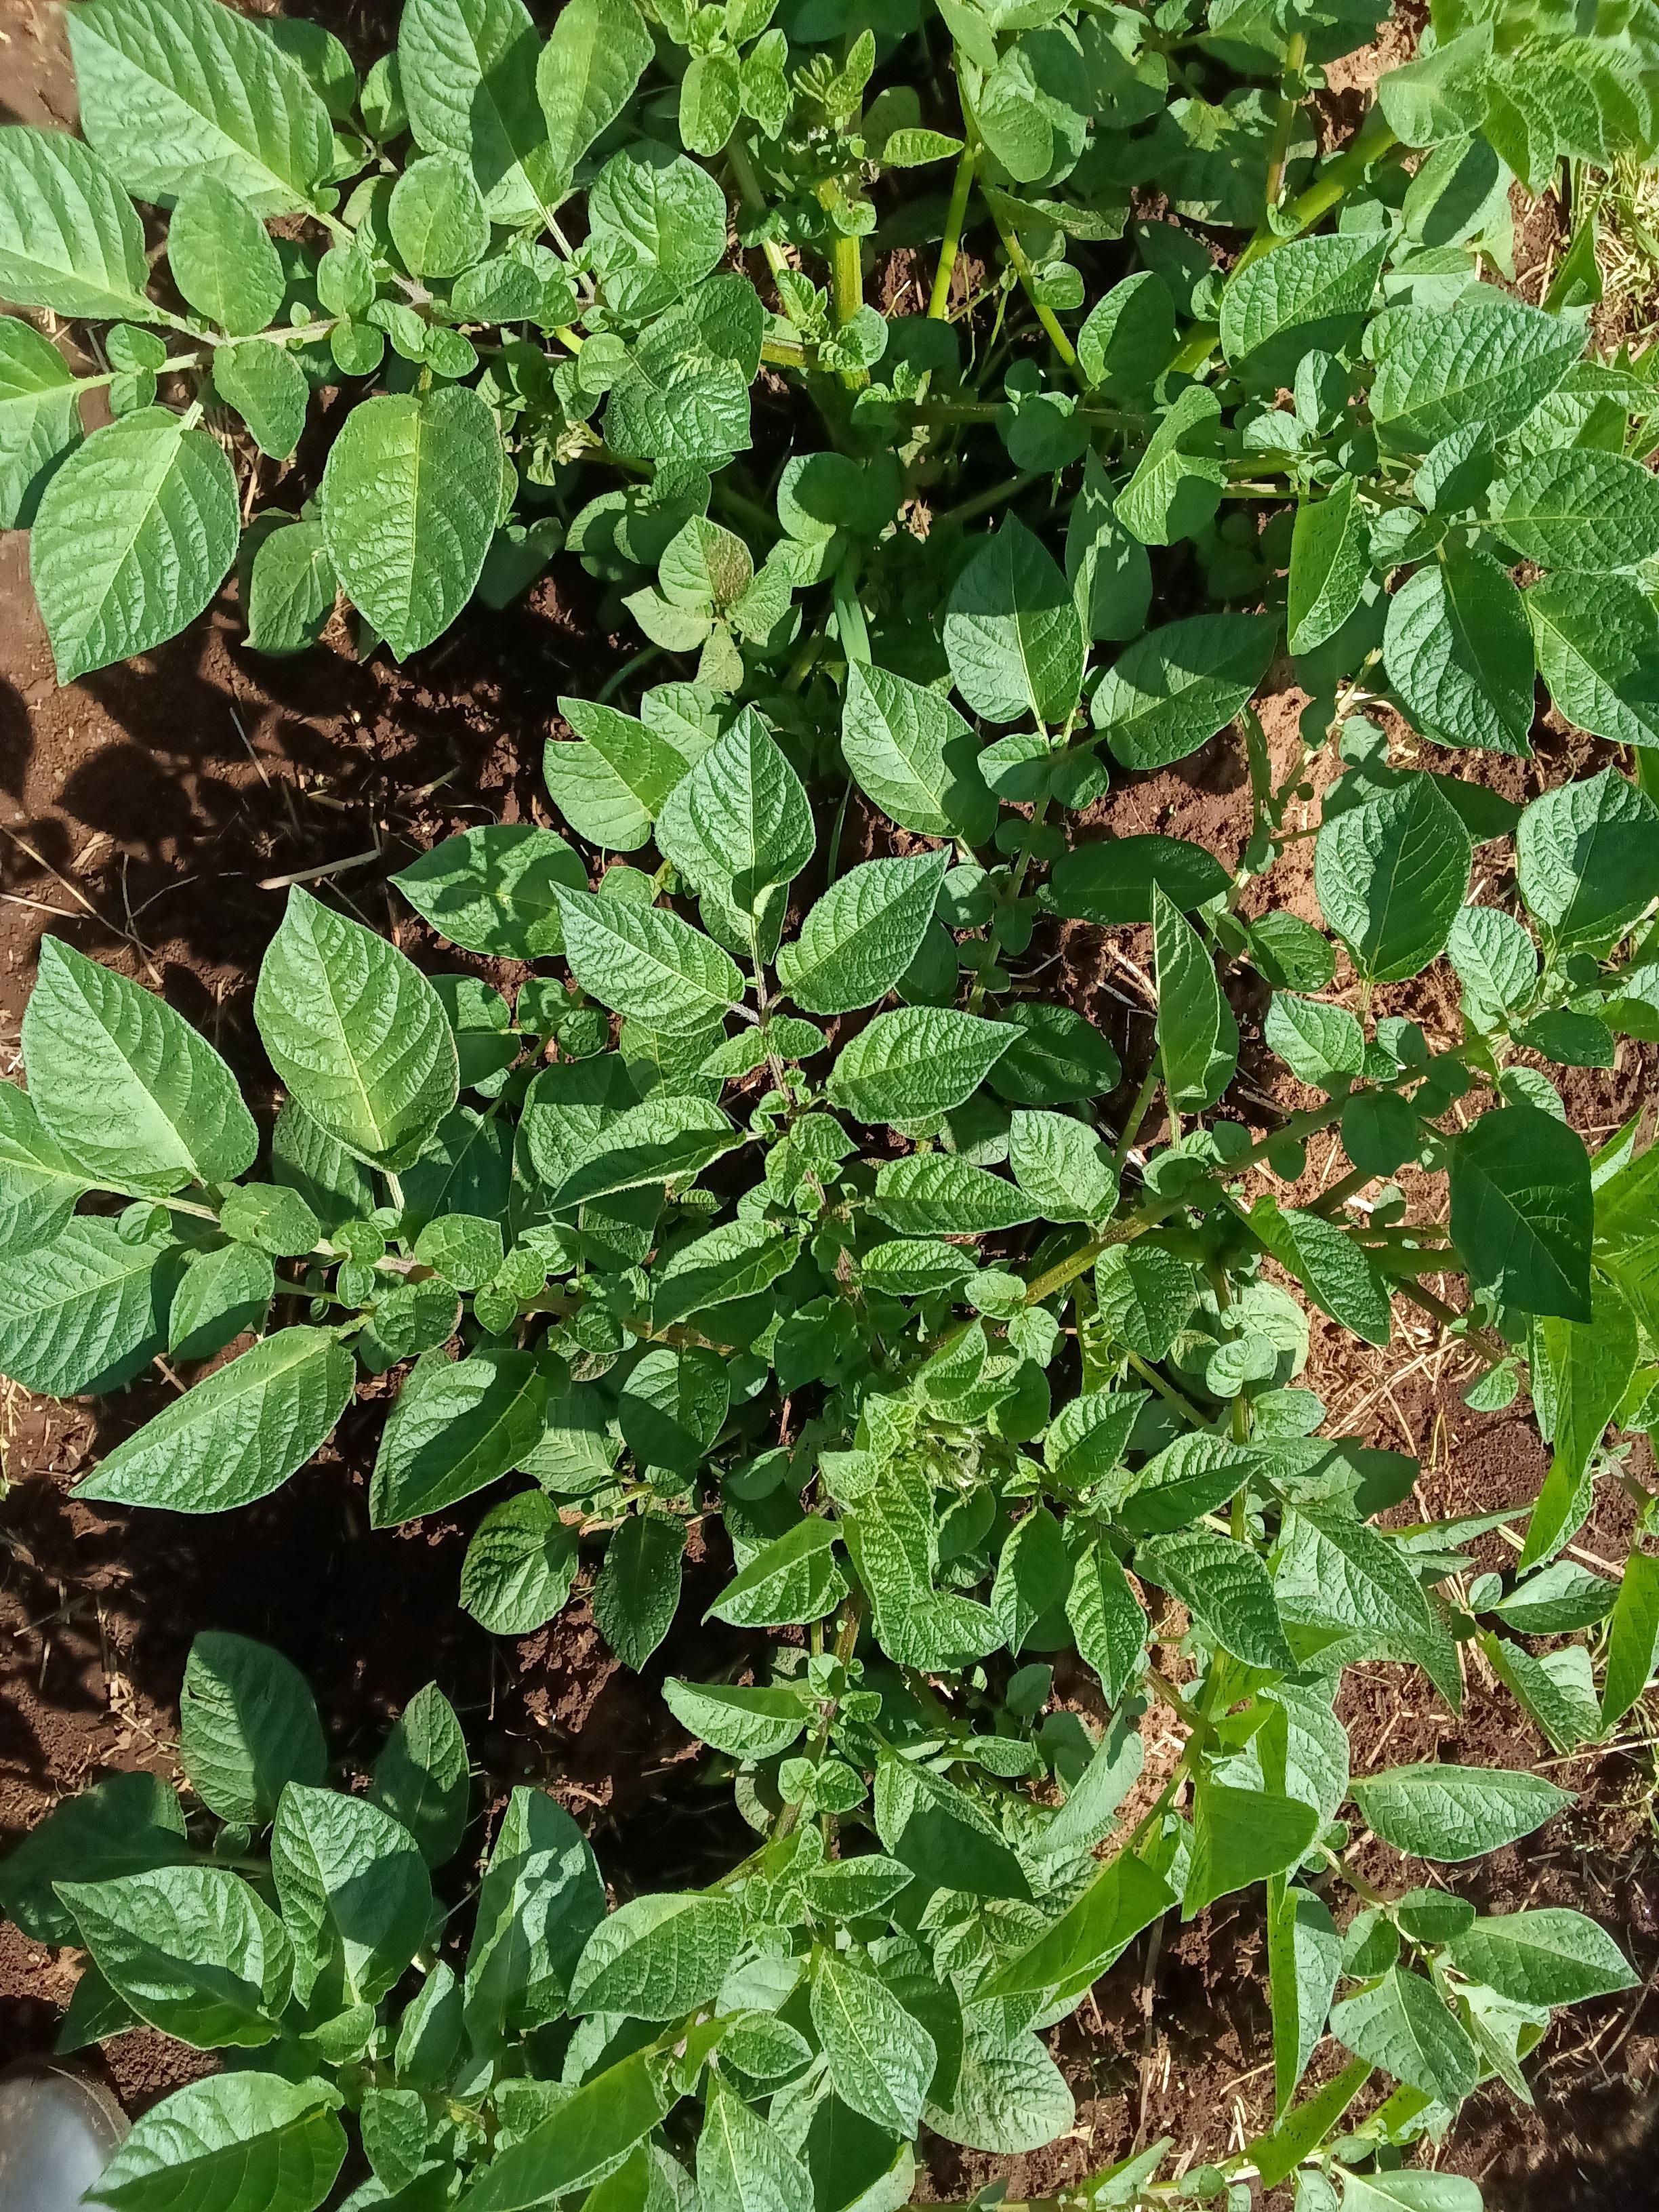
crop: potato
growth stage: vegetative
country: Kenya
